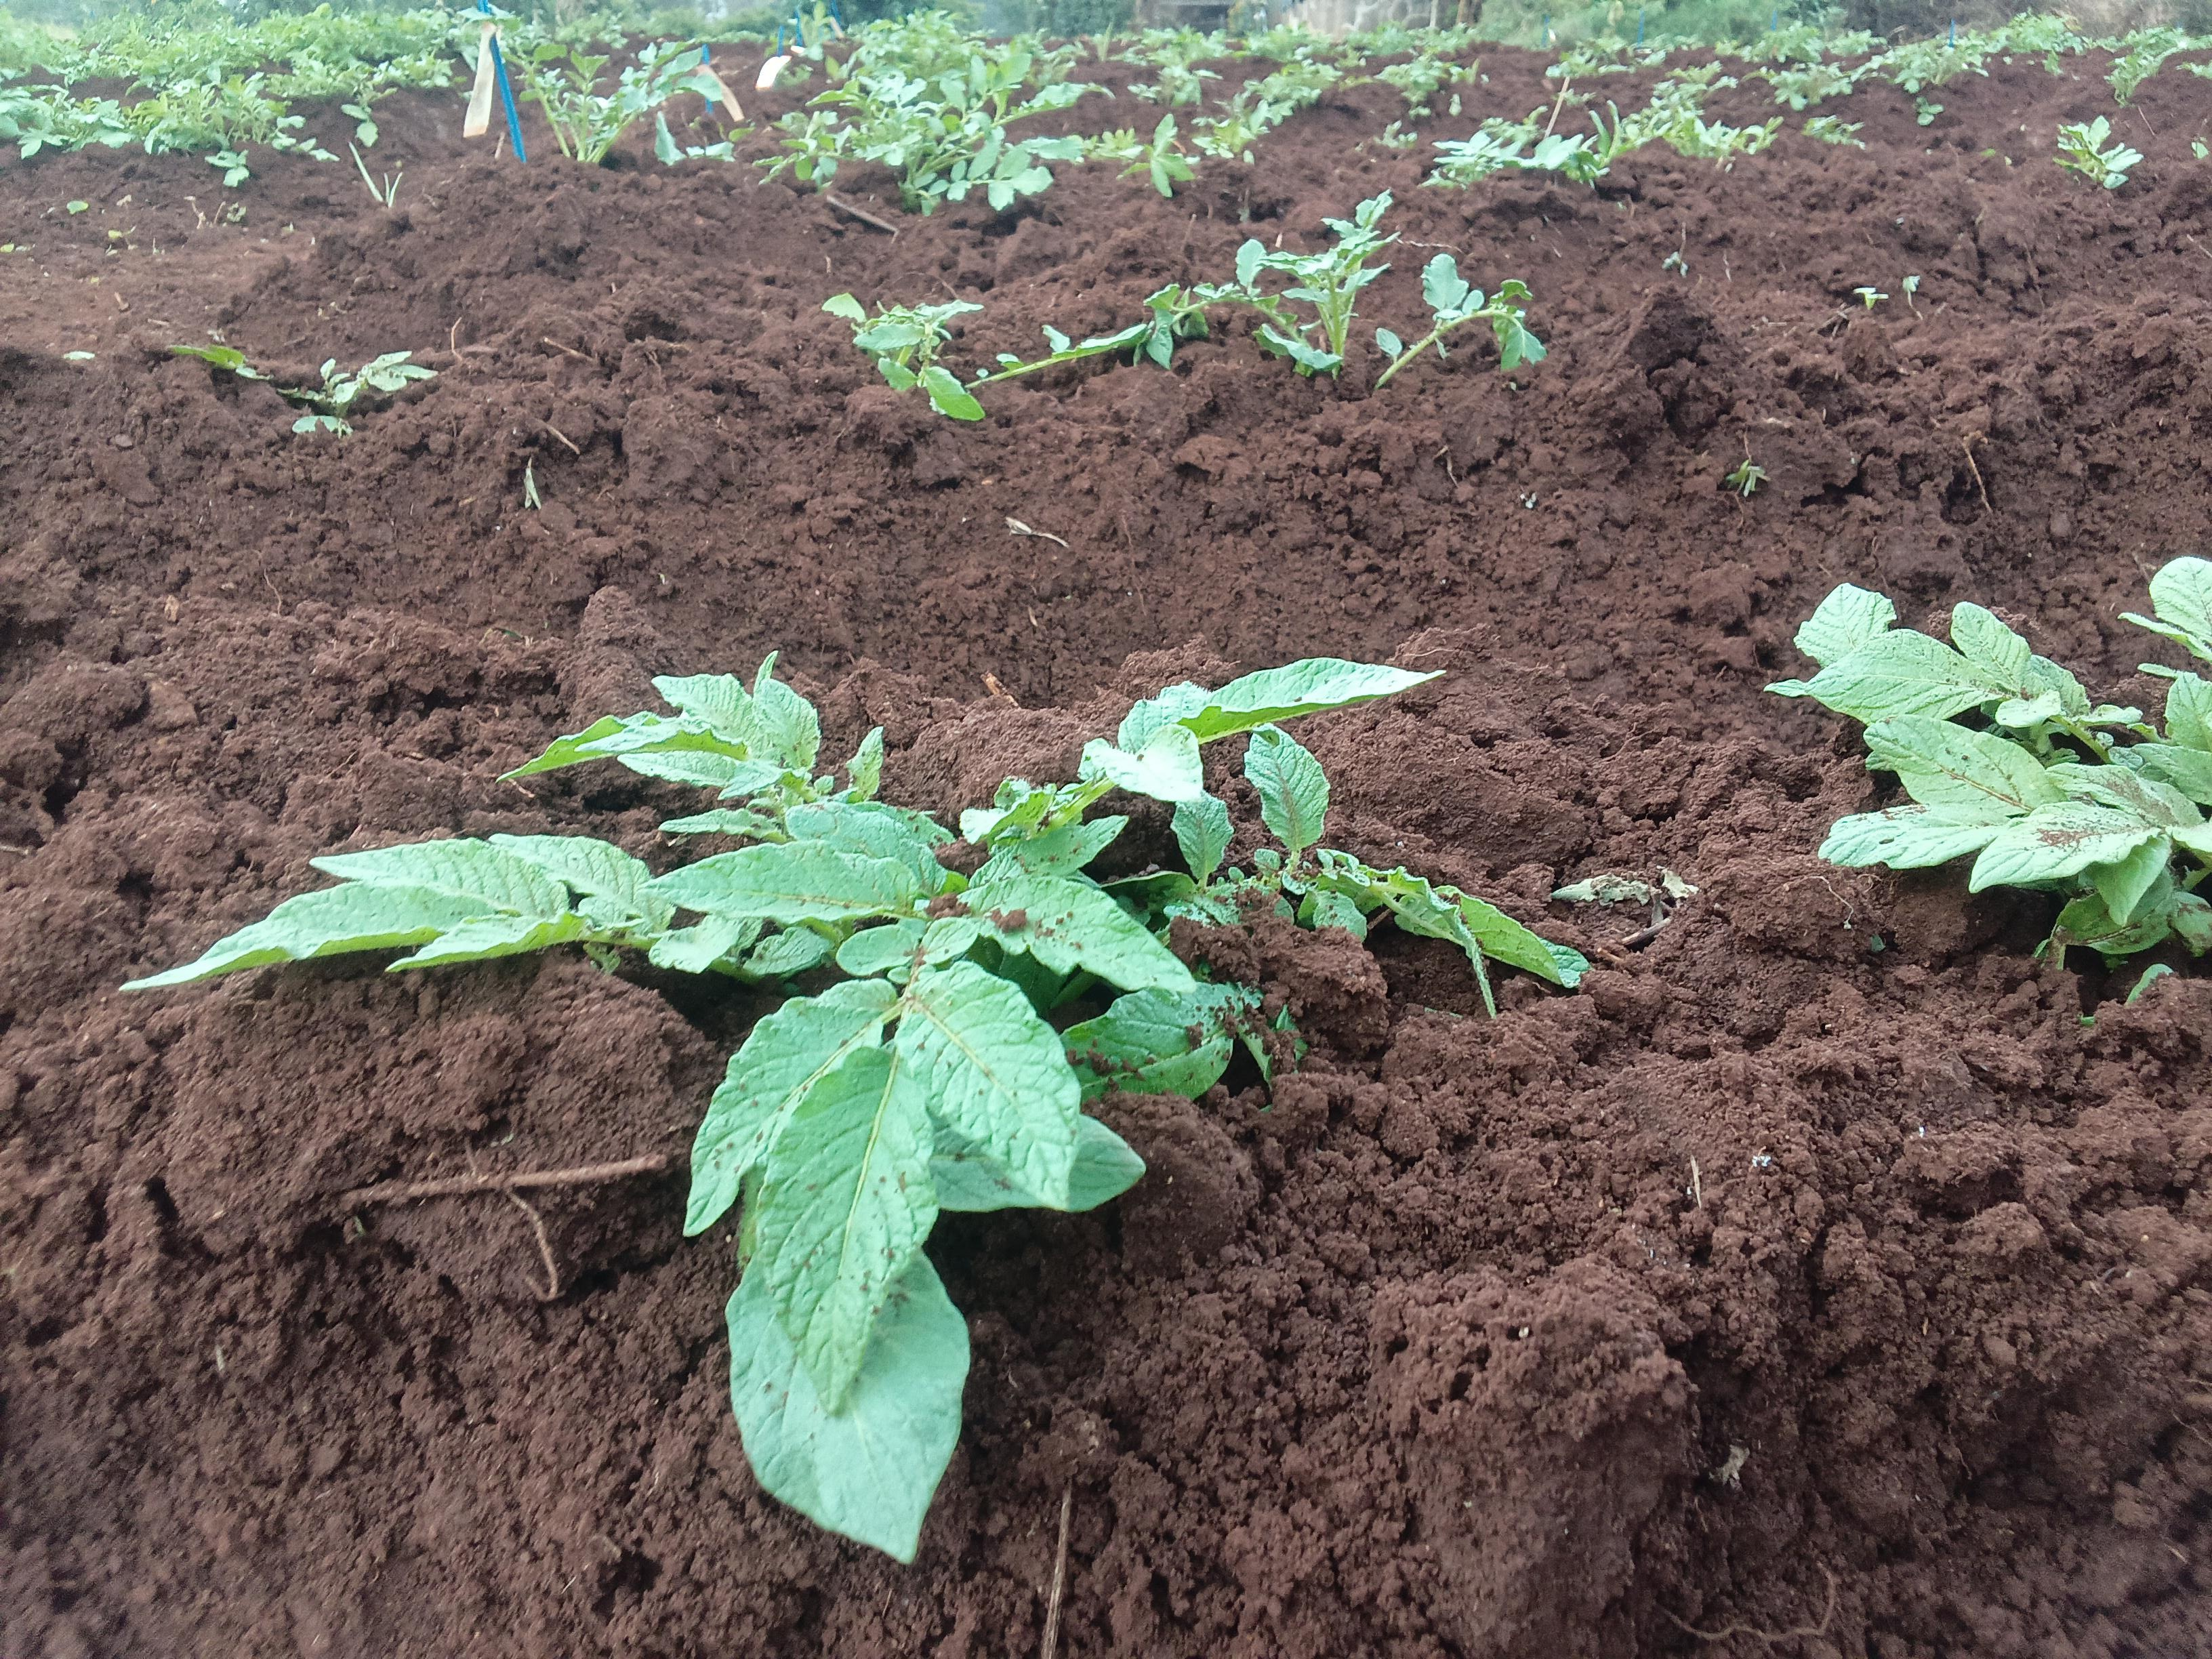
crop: potato
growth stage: sprouting emergence
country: Kenya
